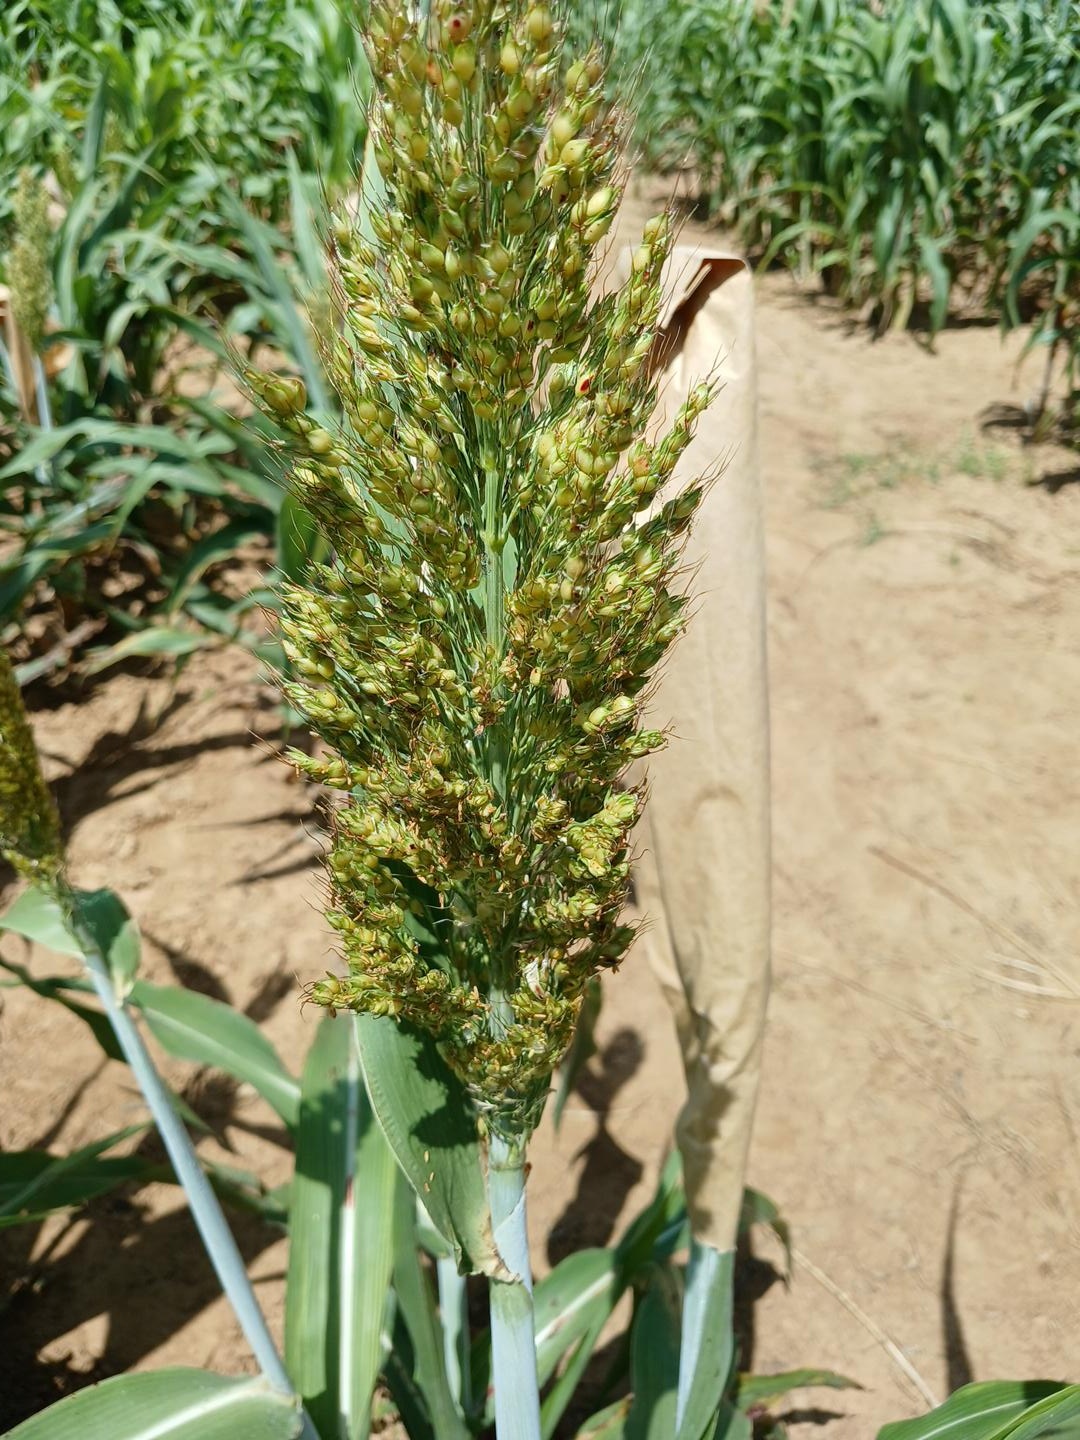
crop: sorghum
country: Senegal
